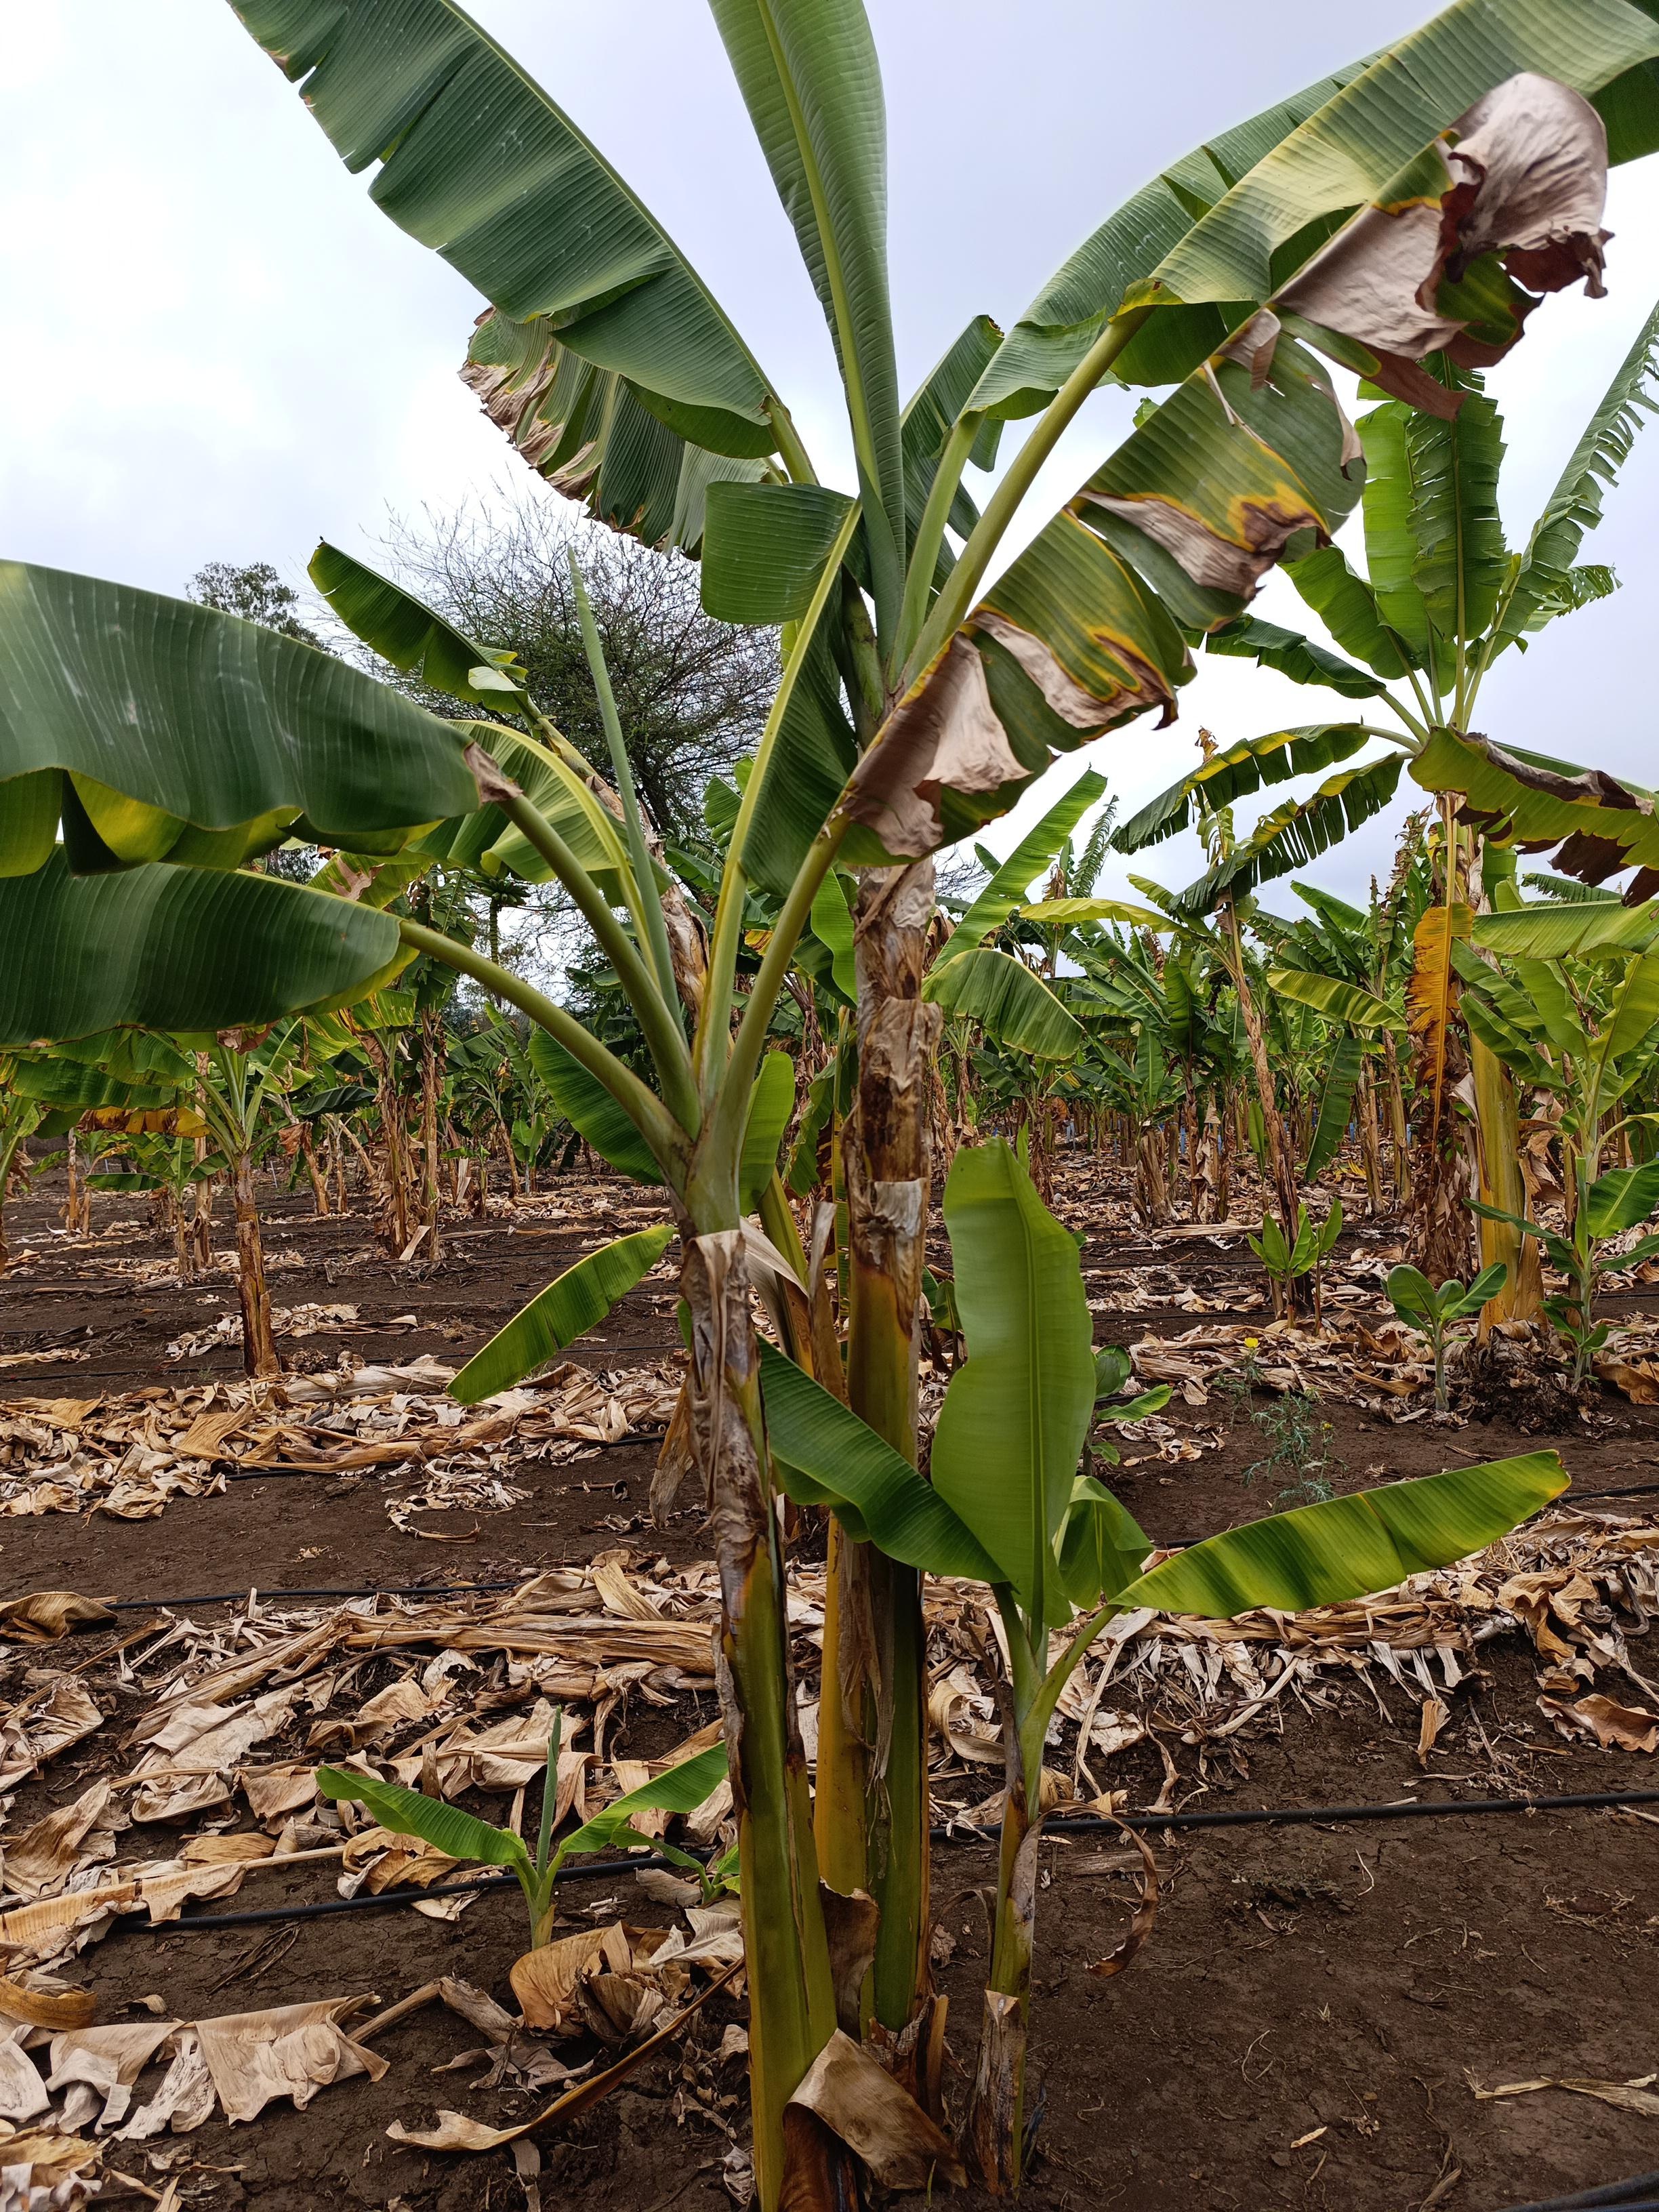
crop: banana
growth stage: vegetative
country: Tanzania
